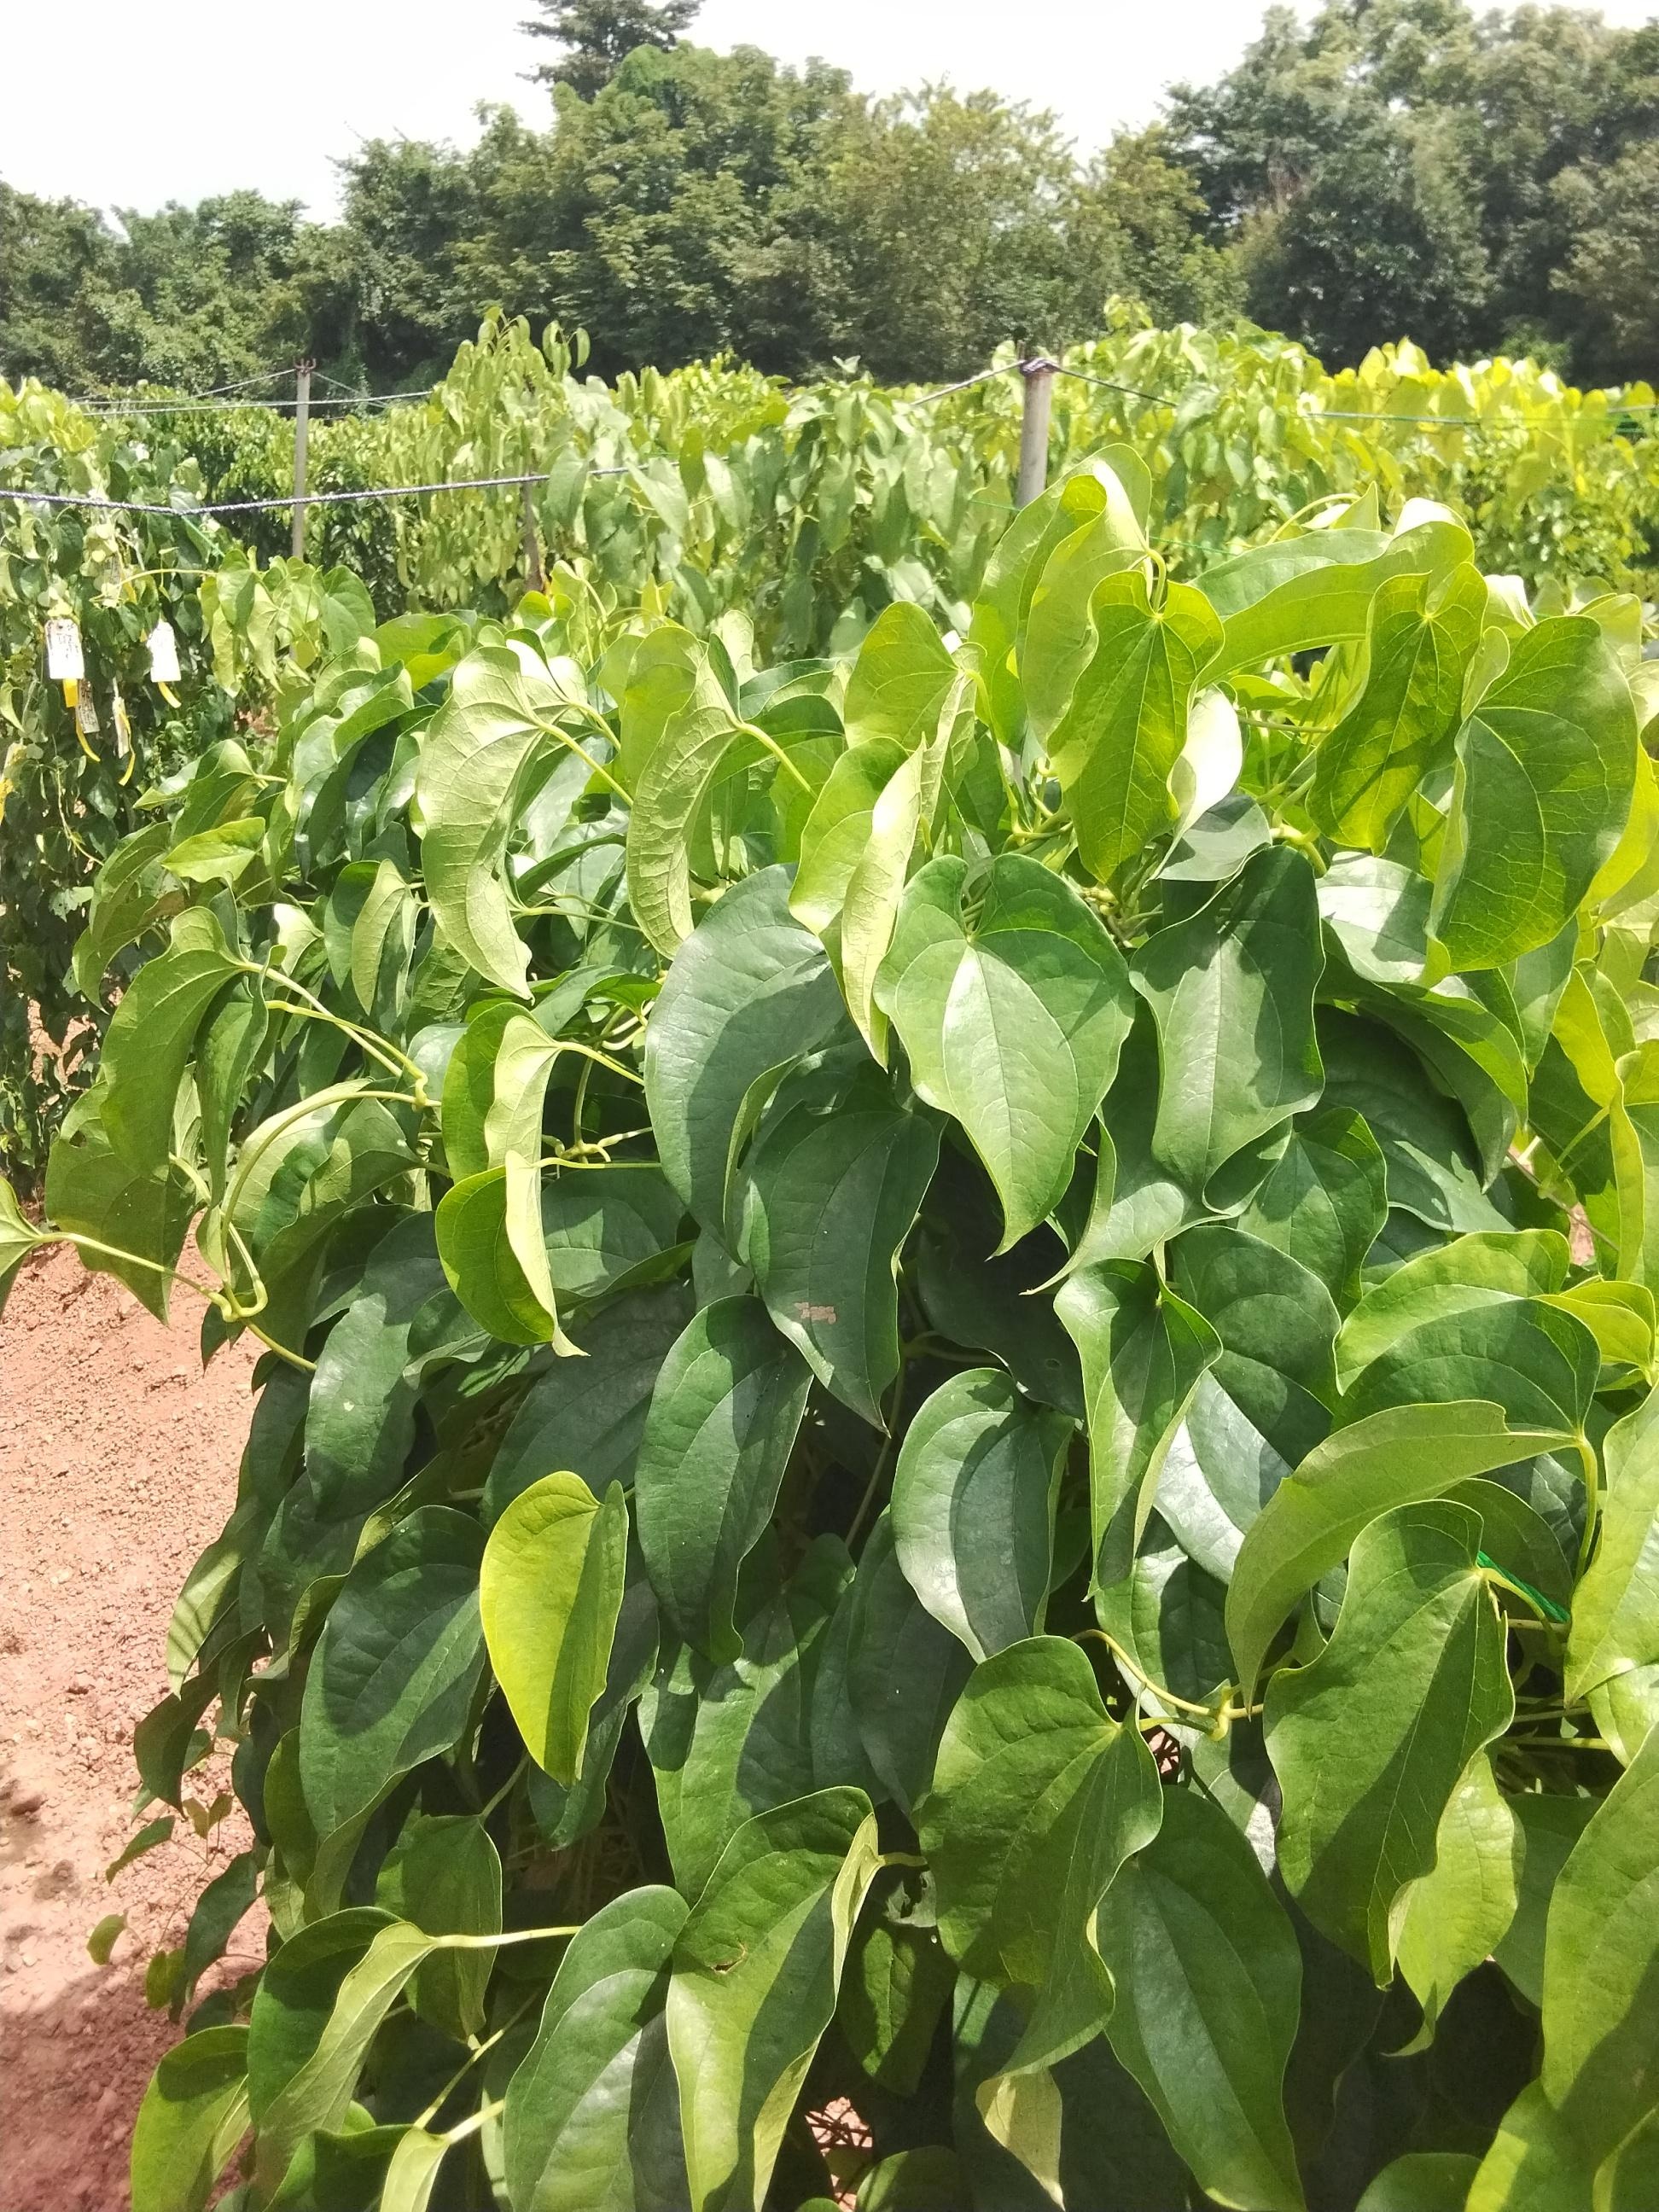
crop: yam
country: Nigeria
